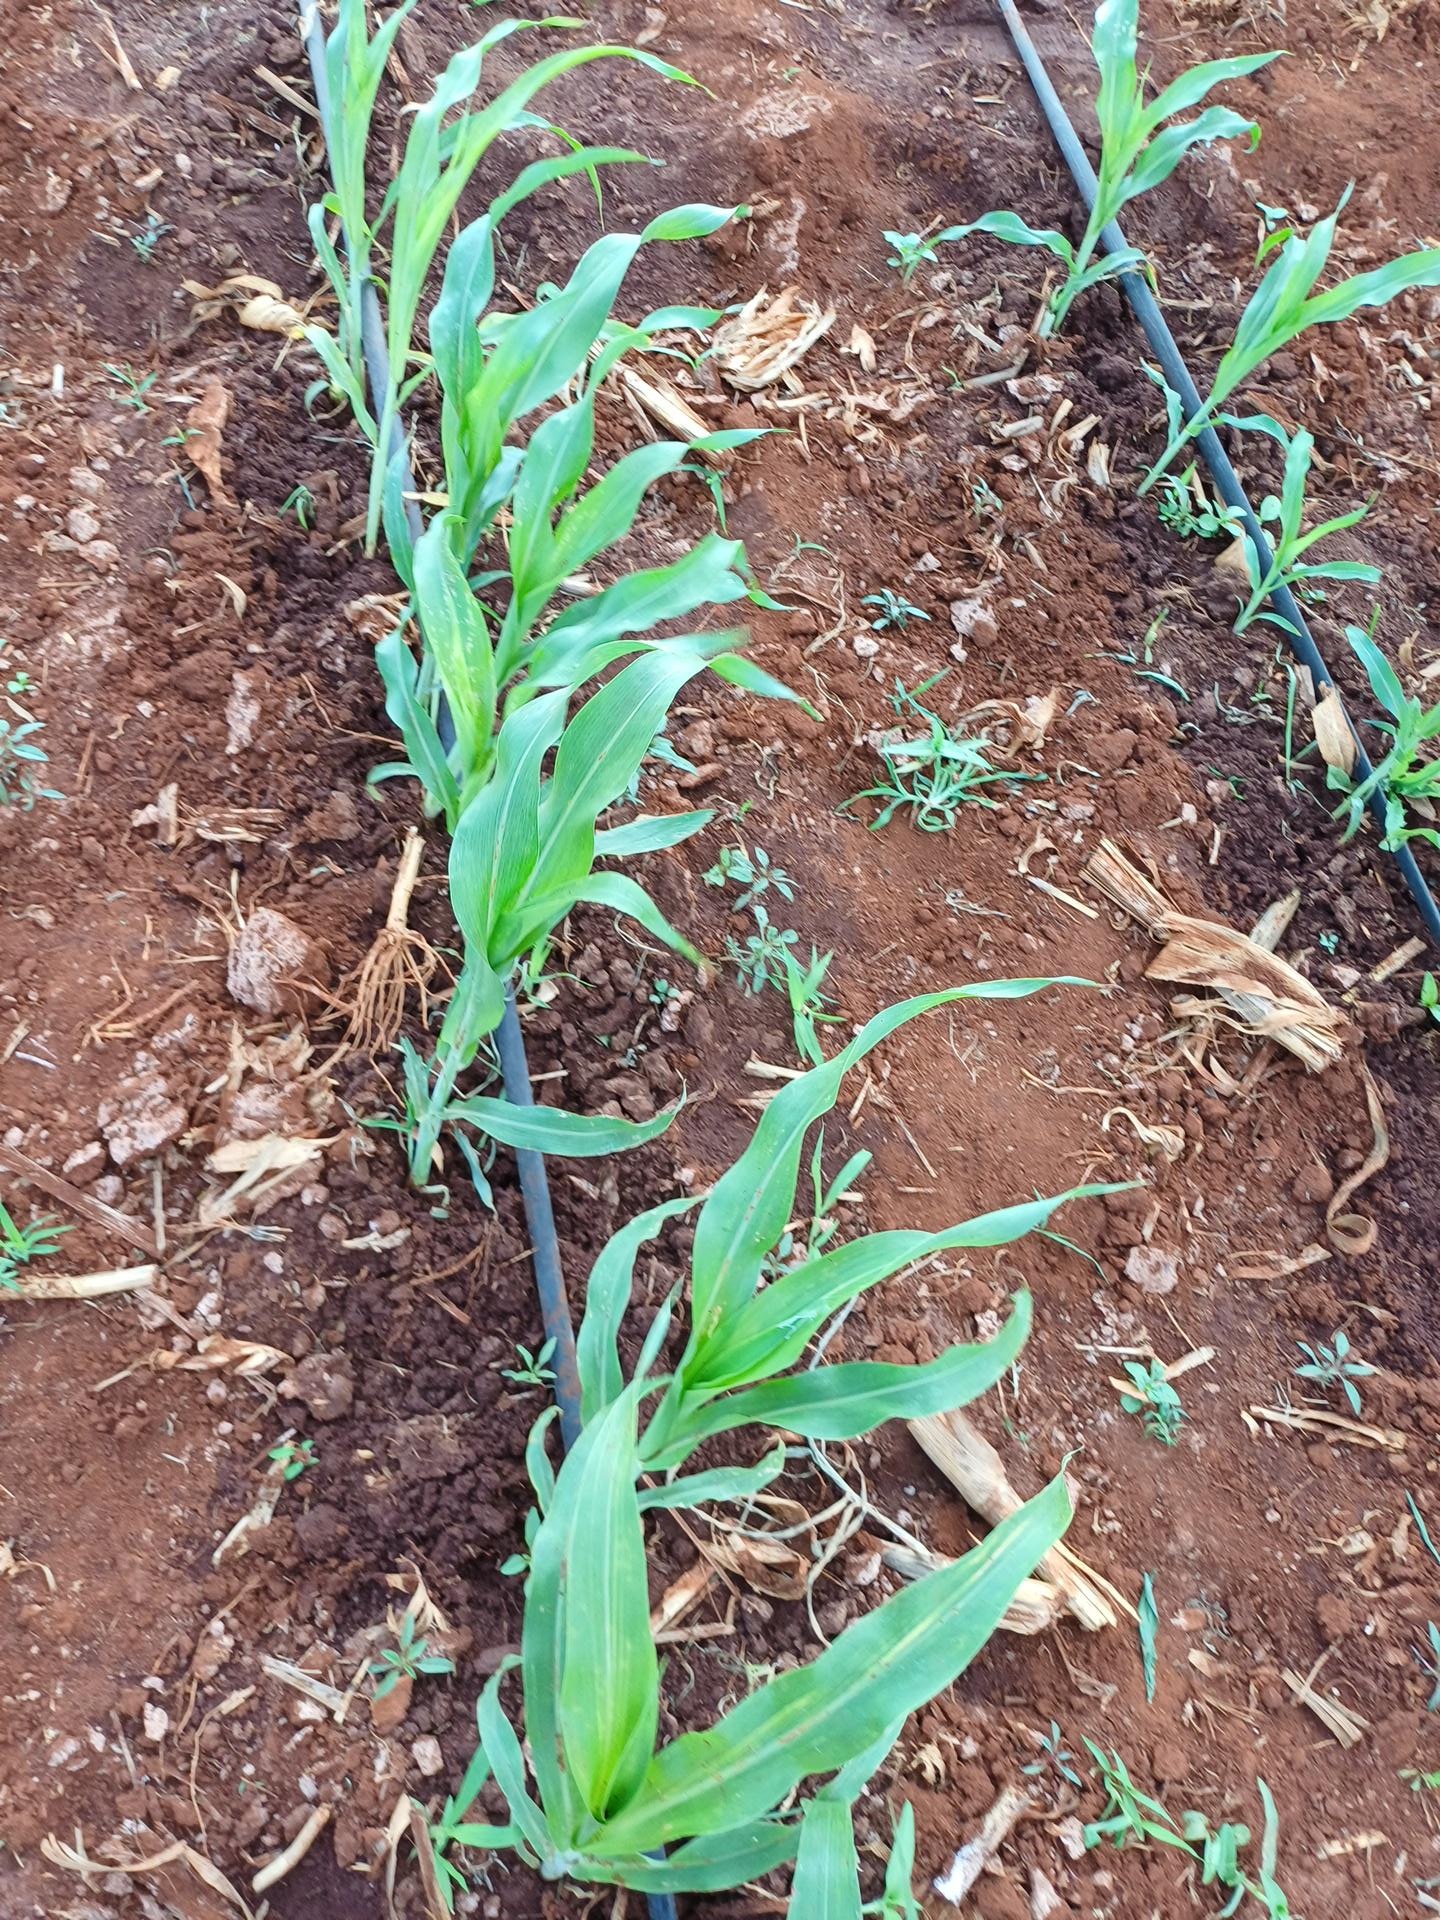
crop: sorghum
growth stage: vegetative
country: Kenya
